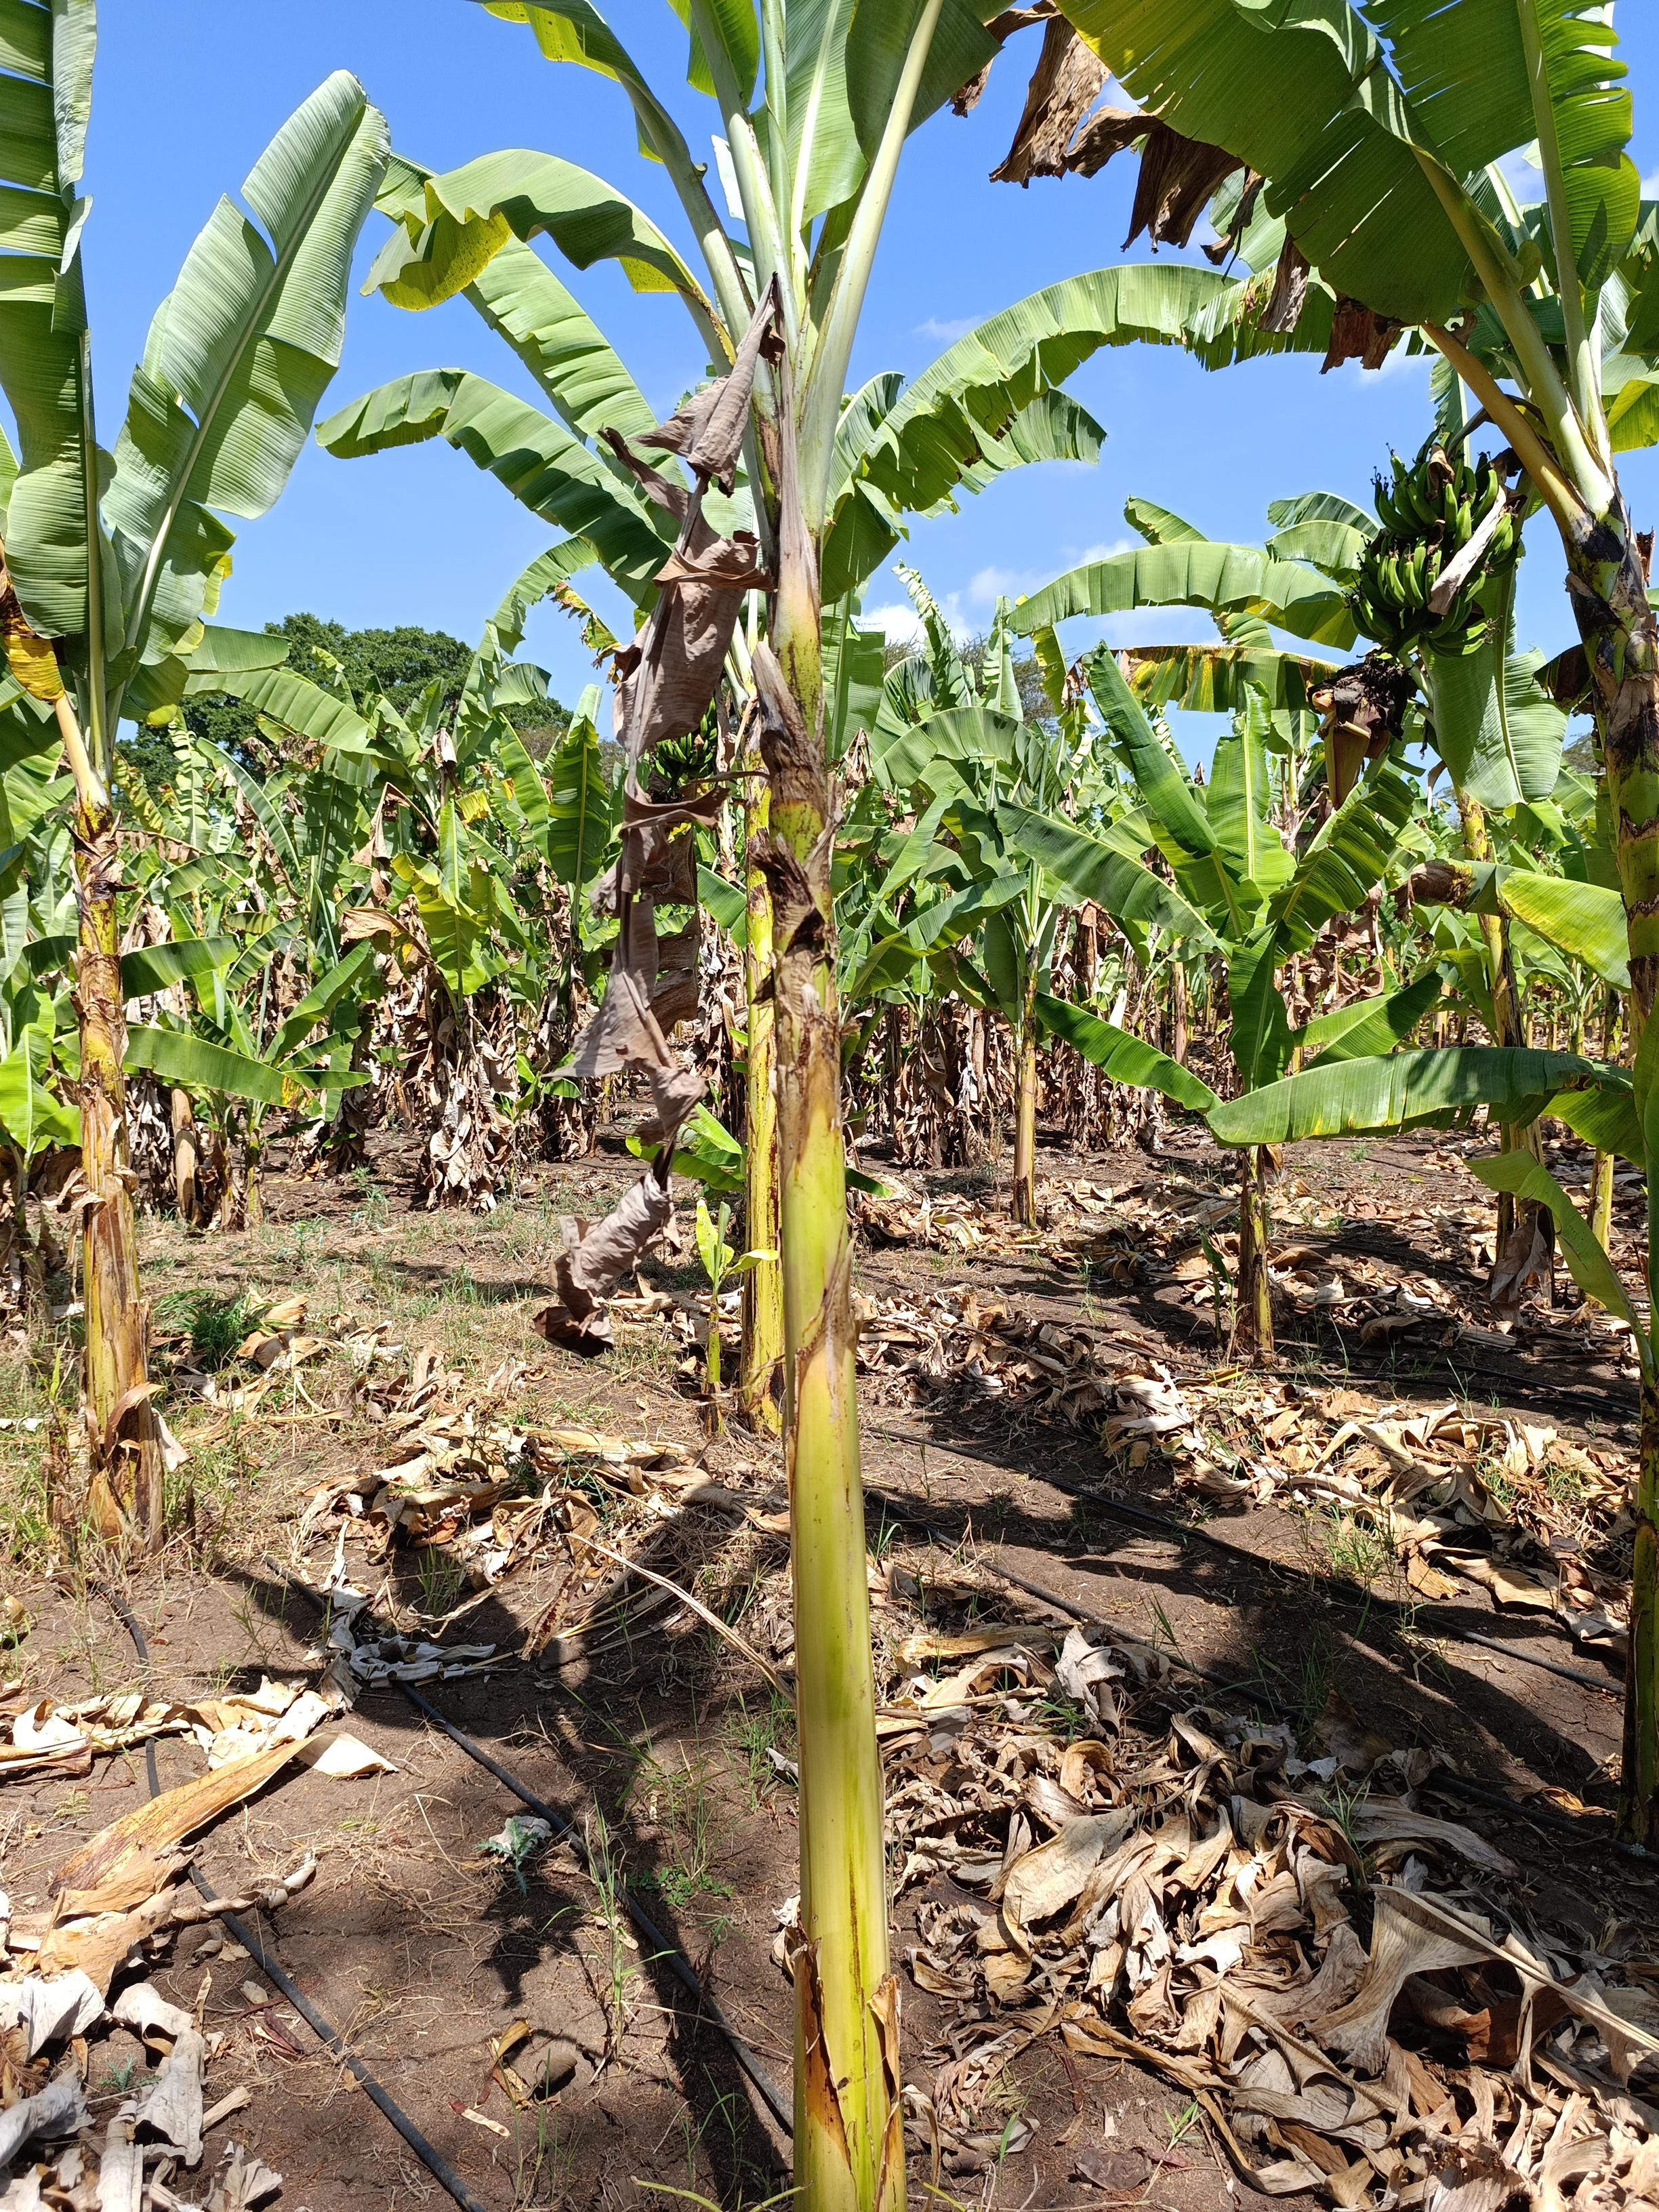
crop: banana
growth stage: vegetative
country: Tanzania
